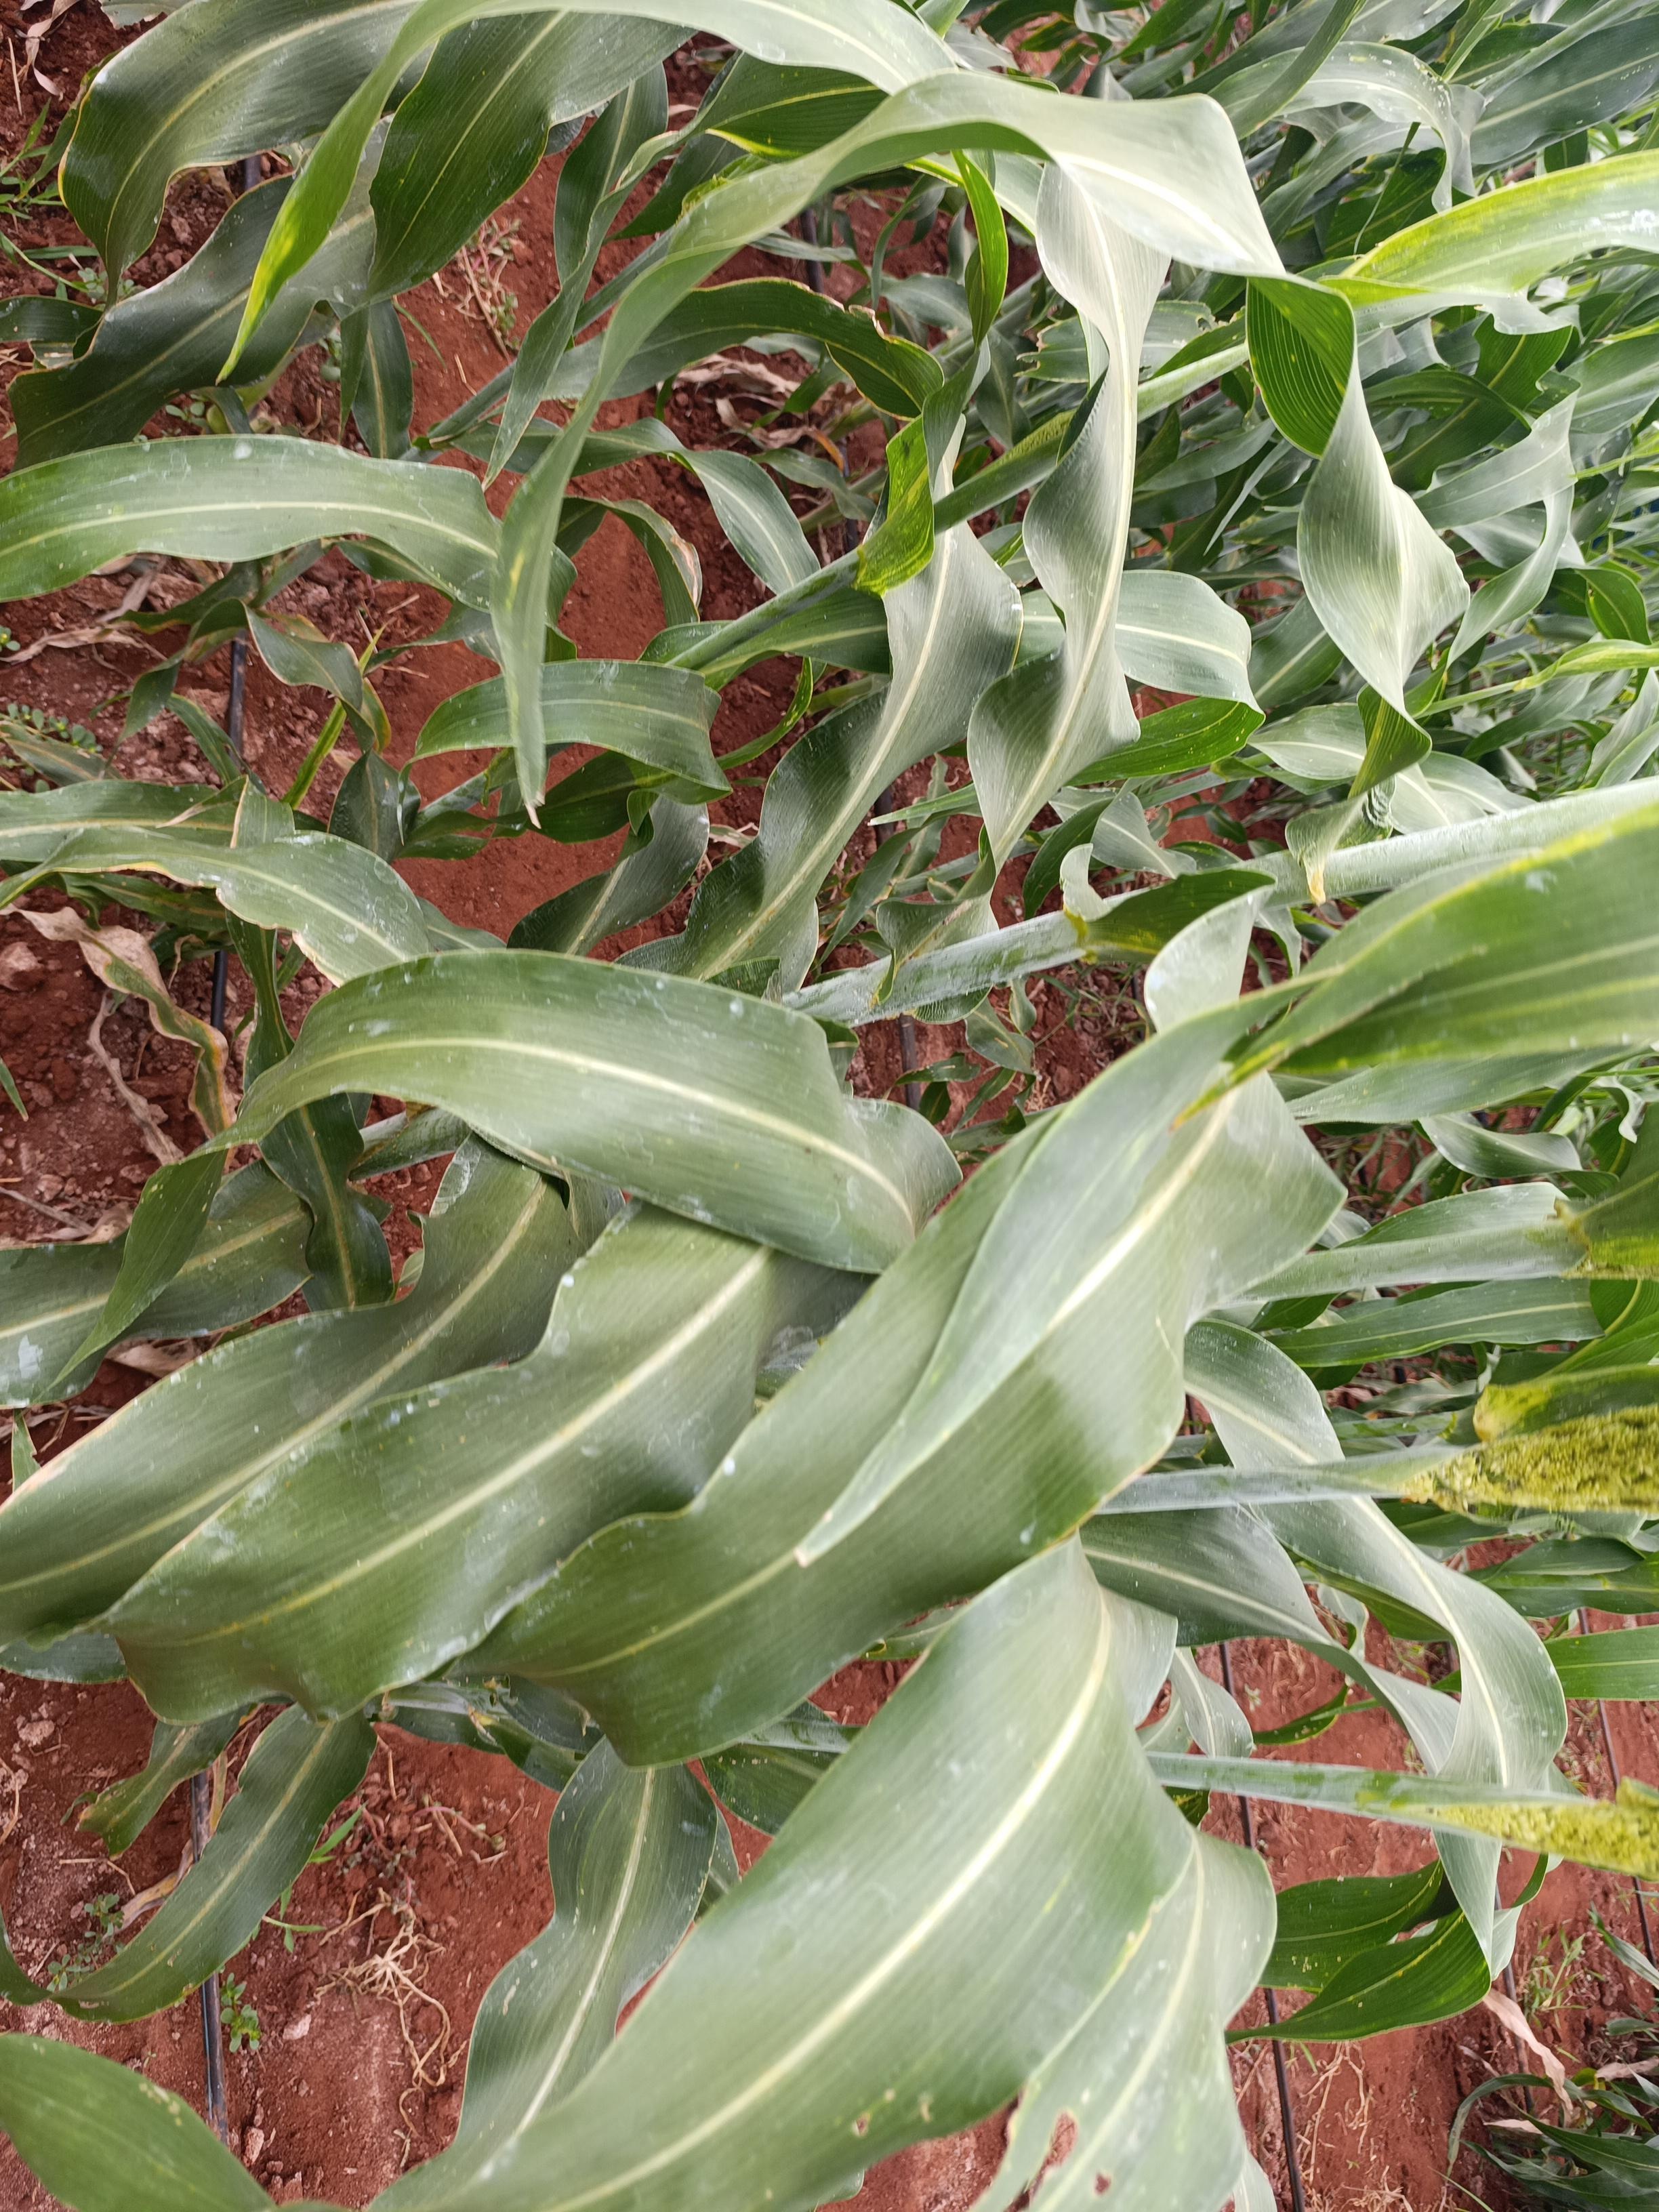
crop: sorghum
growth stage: flowering
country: Kenya
